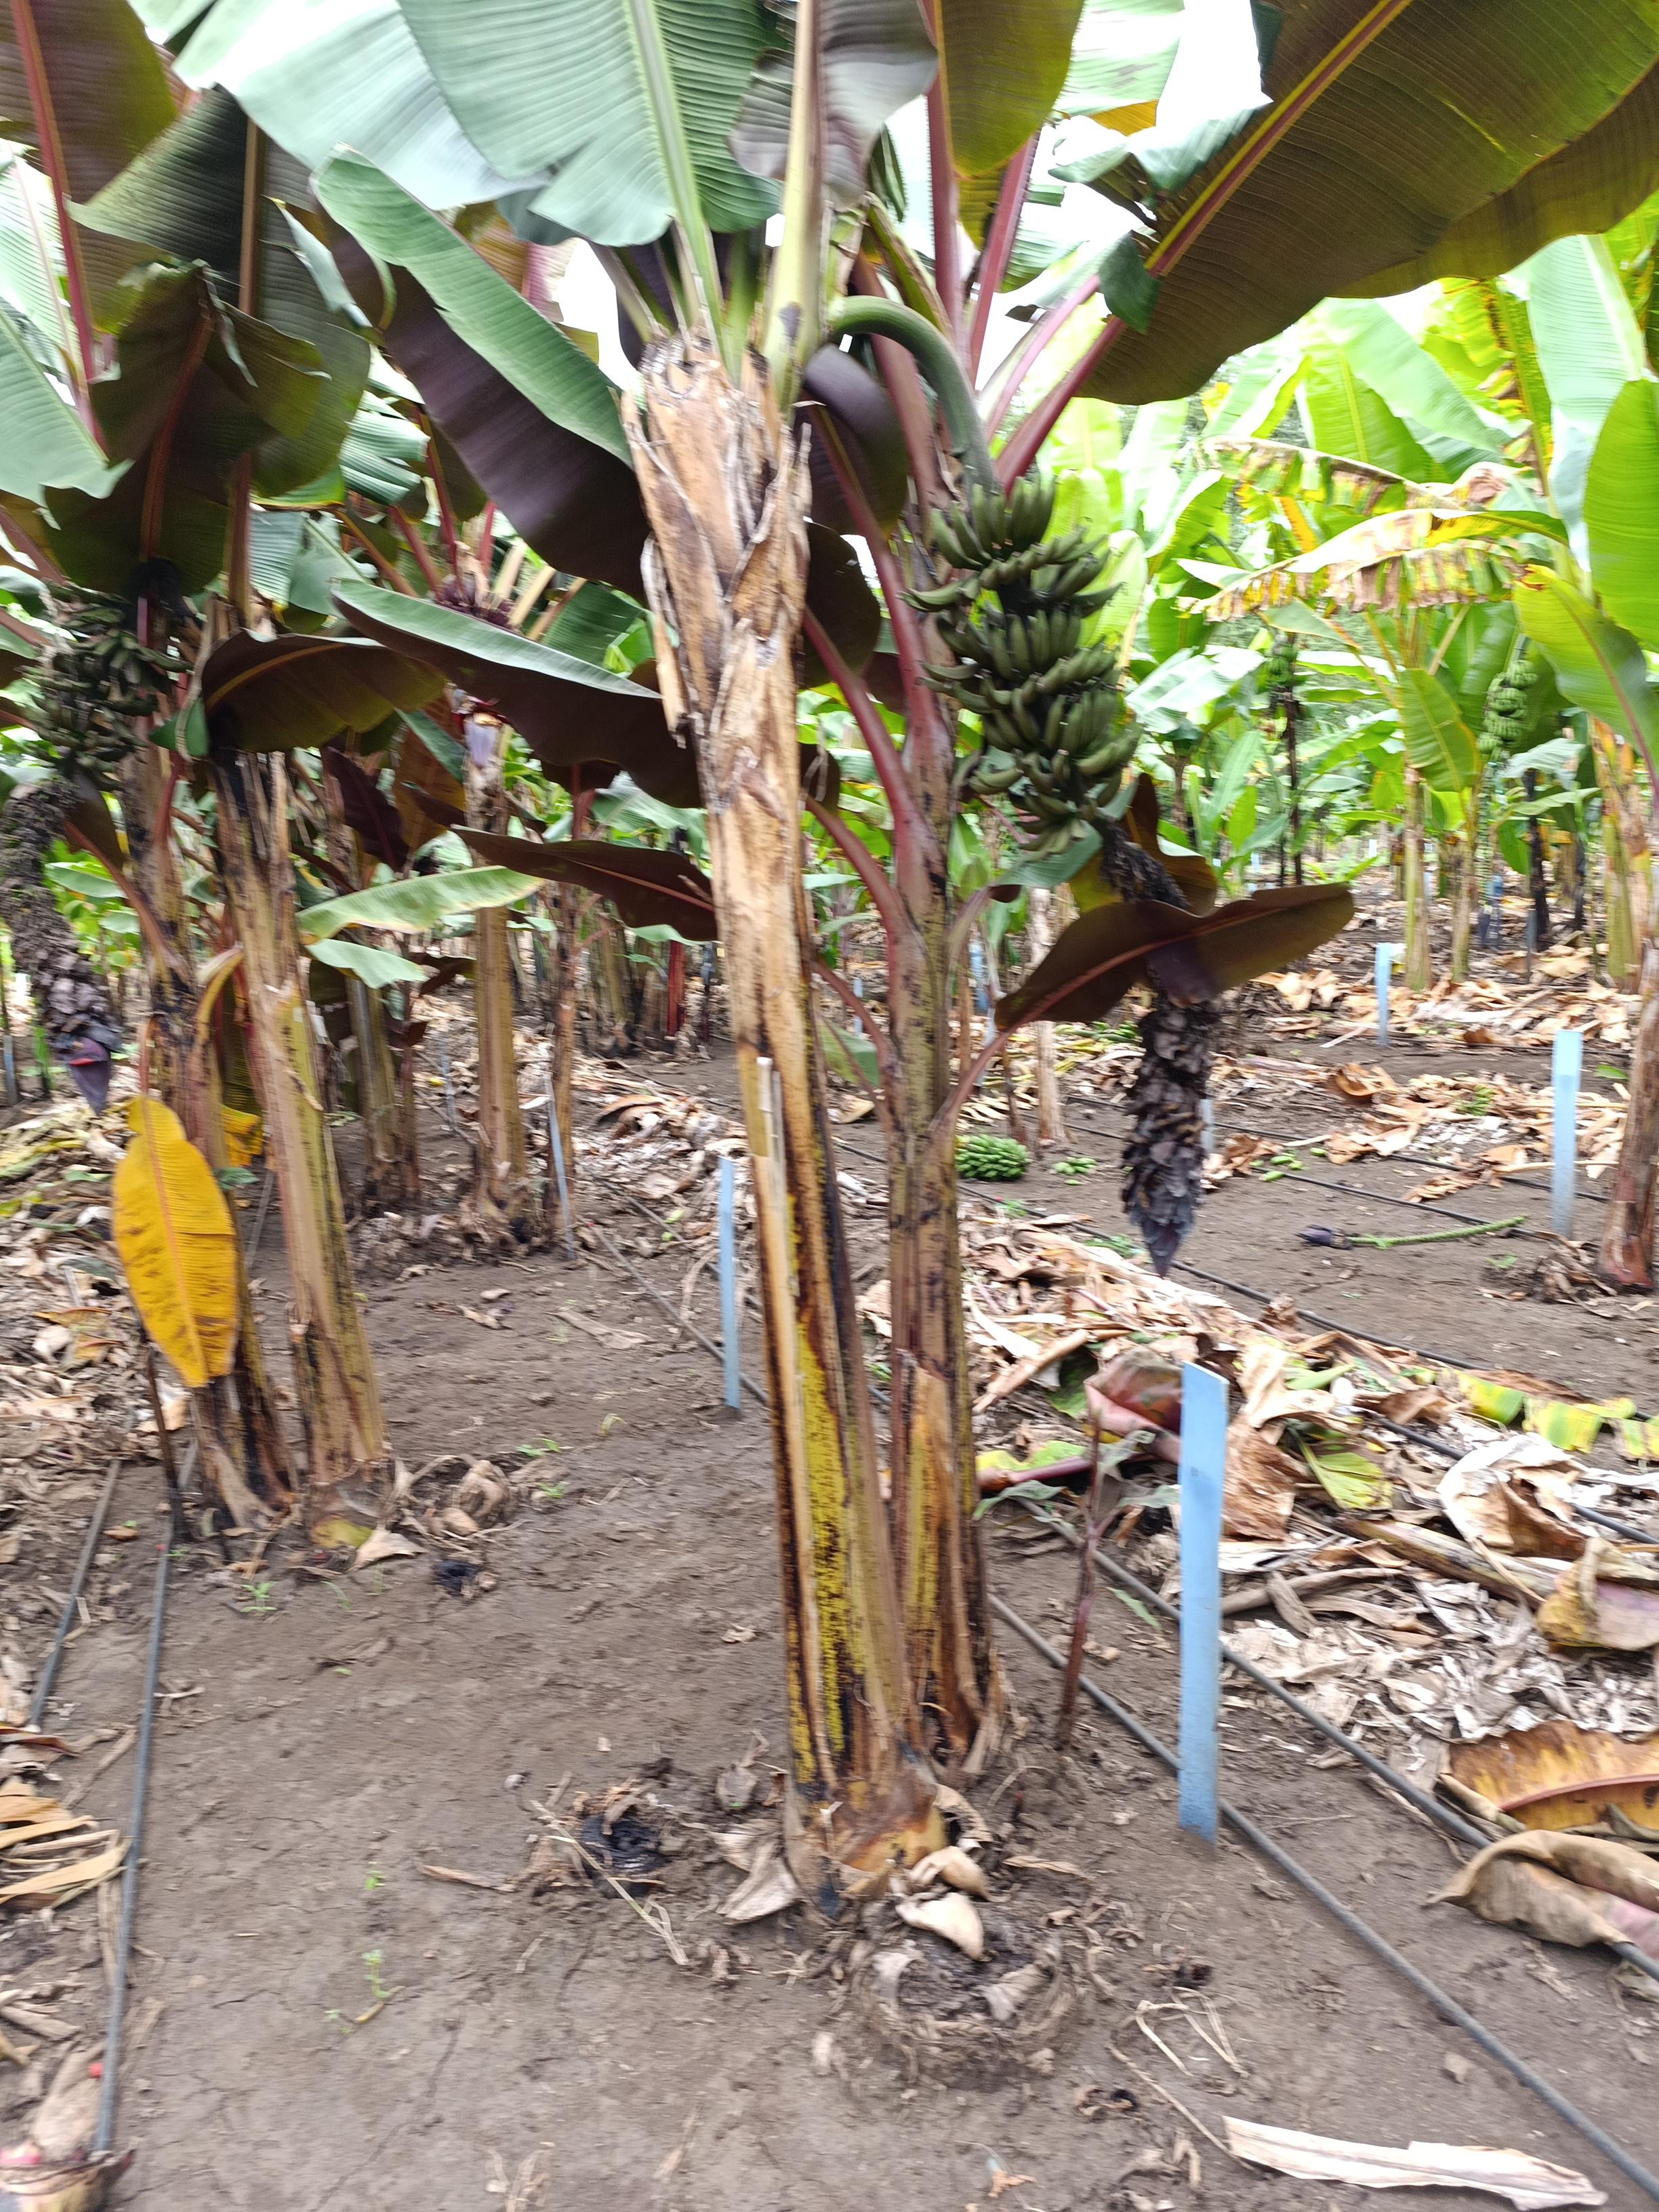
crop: banana
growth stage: development fruit
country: Tanzania
